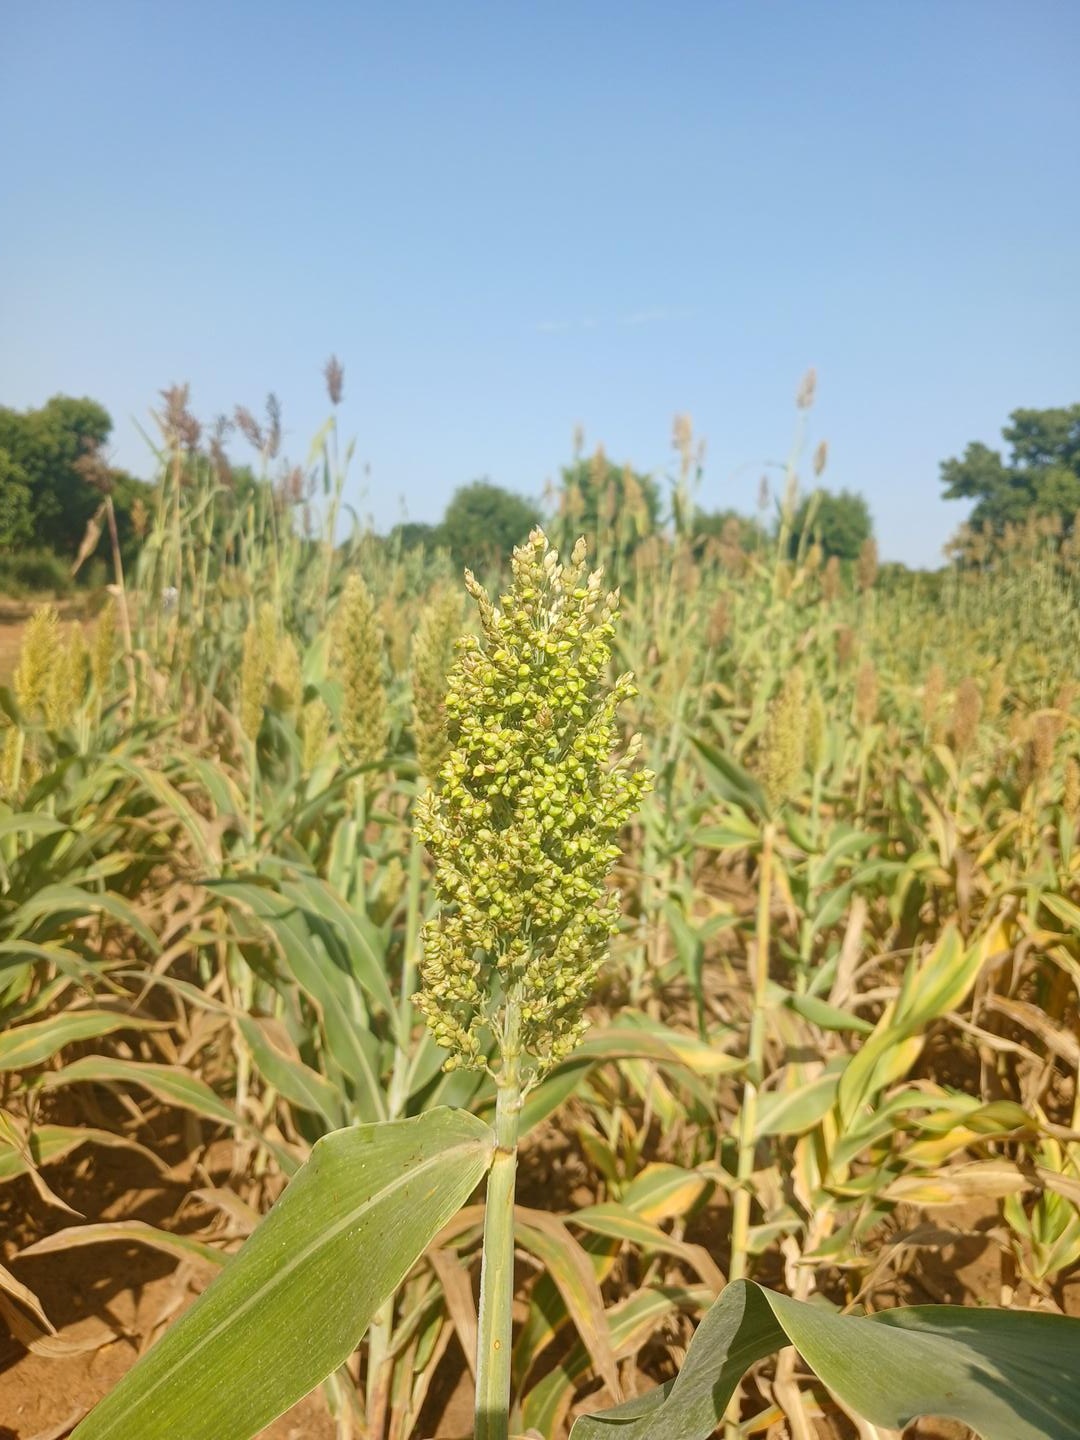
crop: sorghum
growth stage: filling grain
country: Senegal
